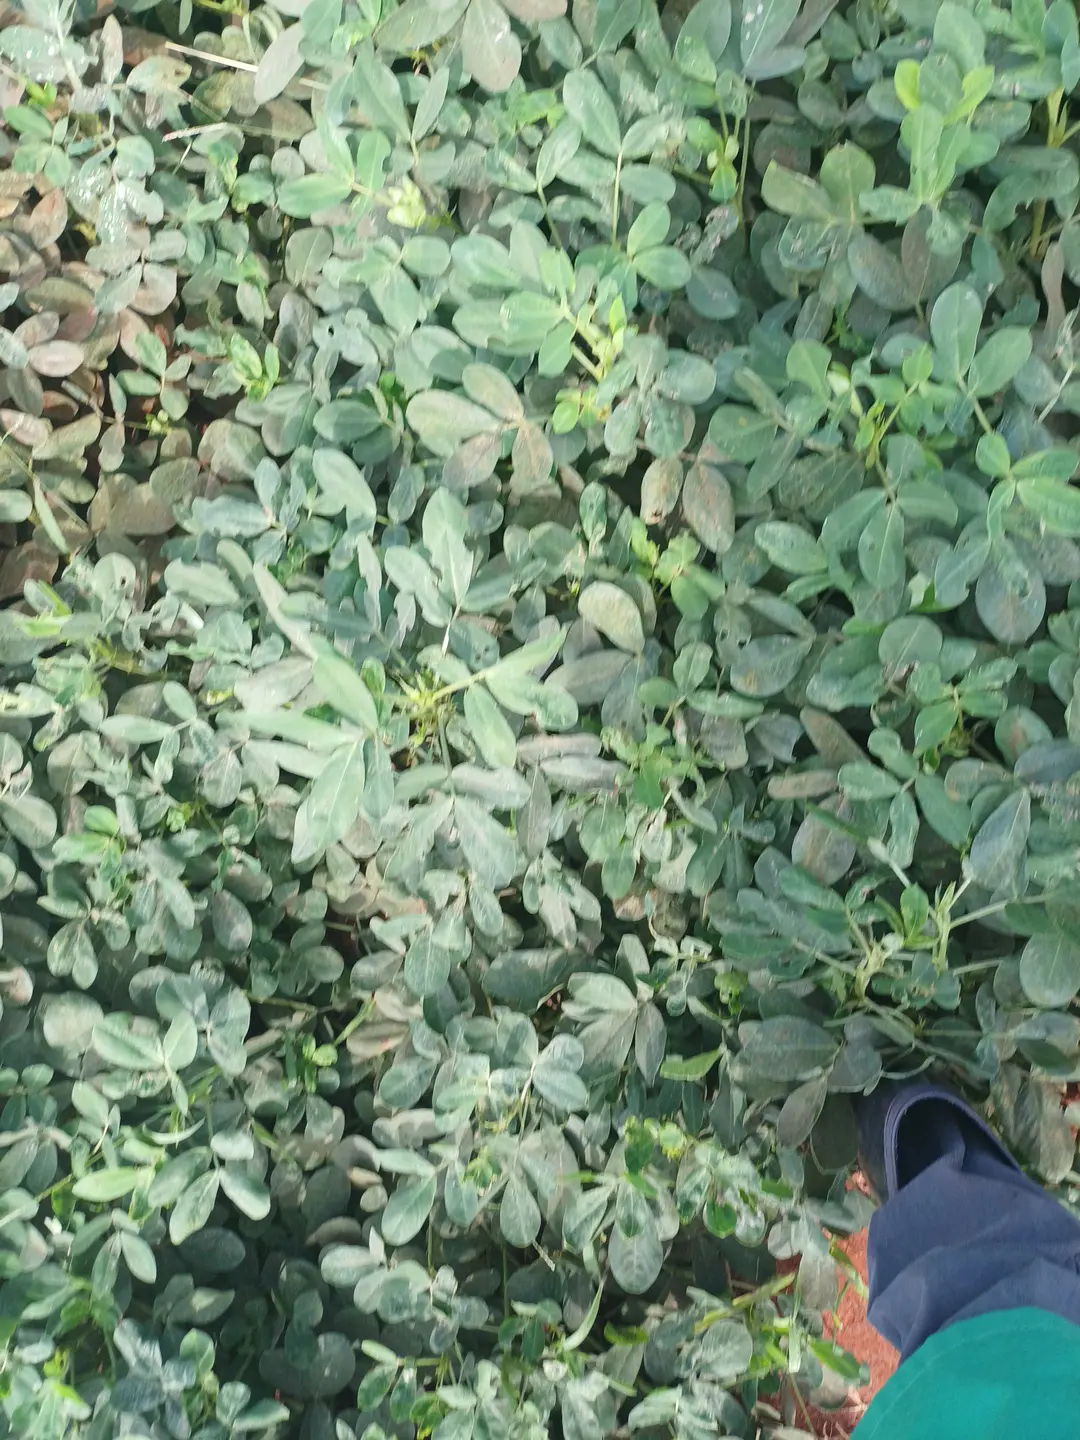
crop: groundnut
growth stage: pegging
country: Kenya
